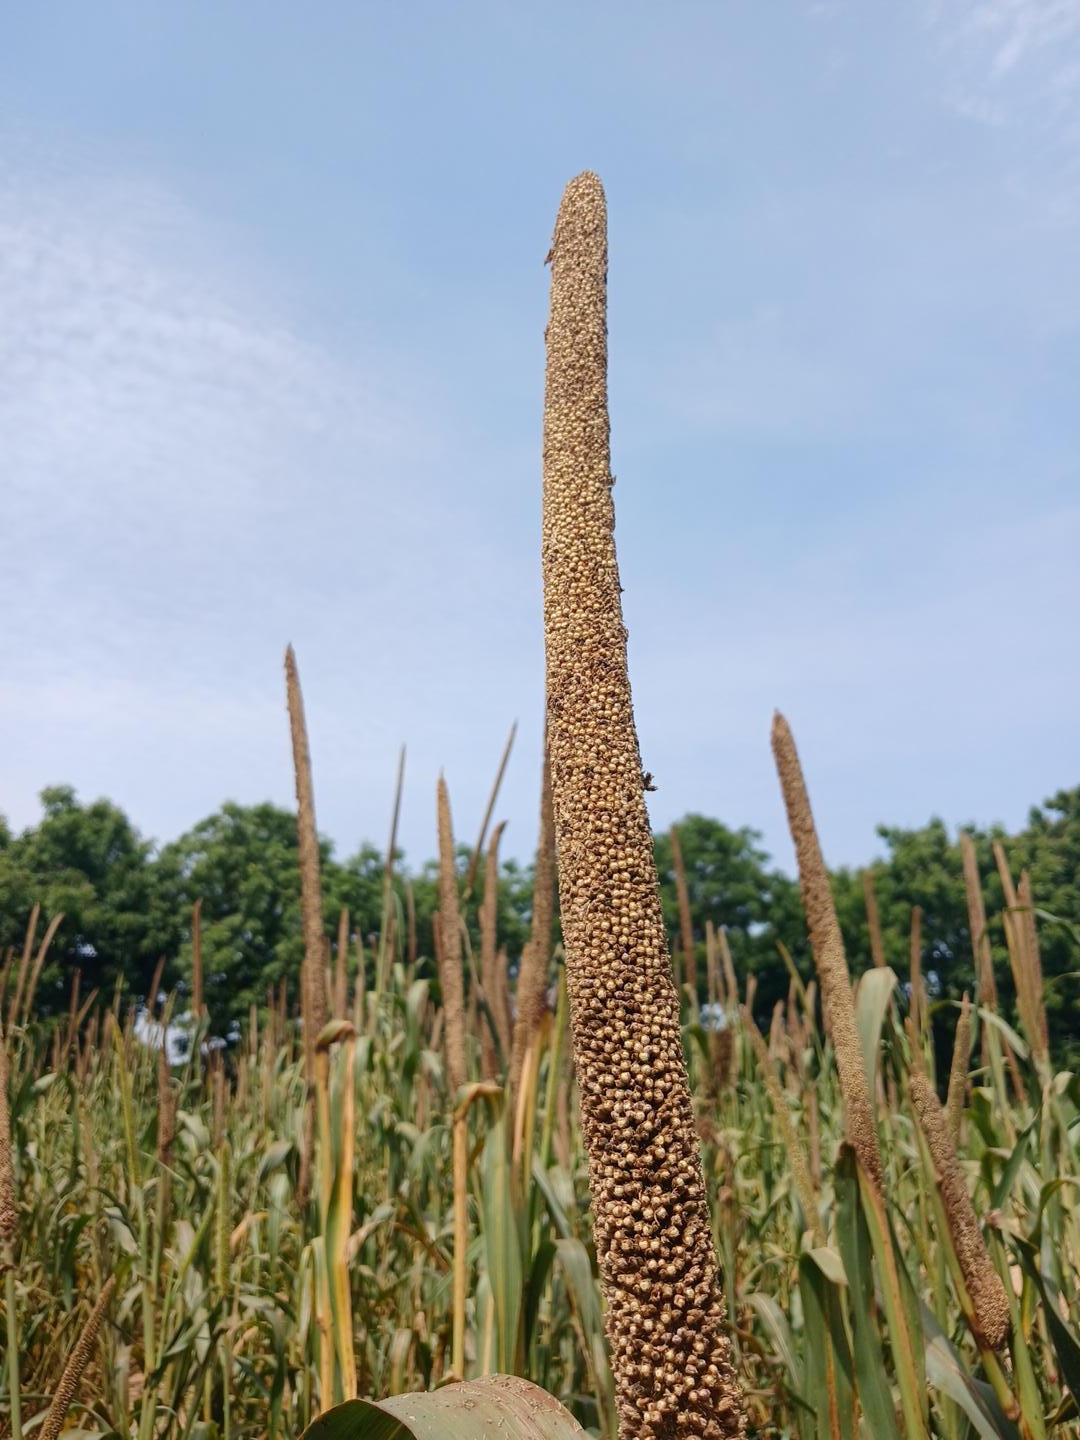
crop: pearl millet
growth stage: maturity
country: Senegal
